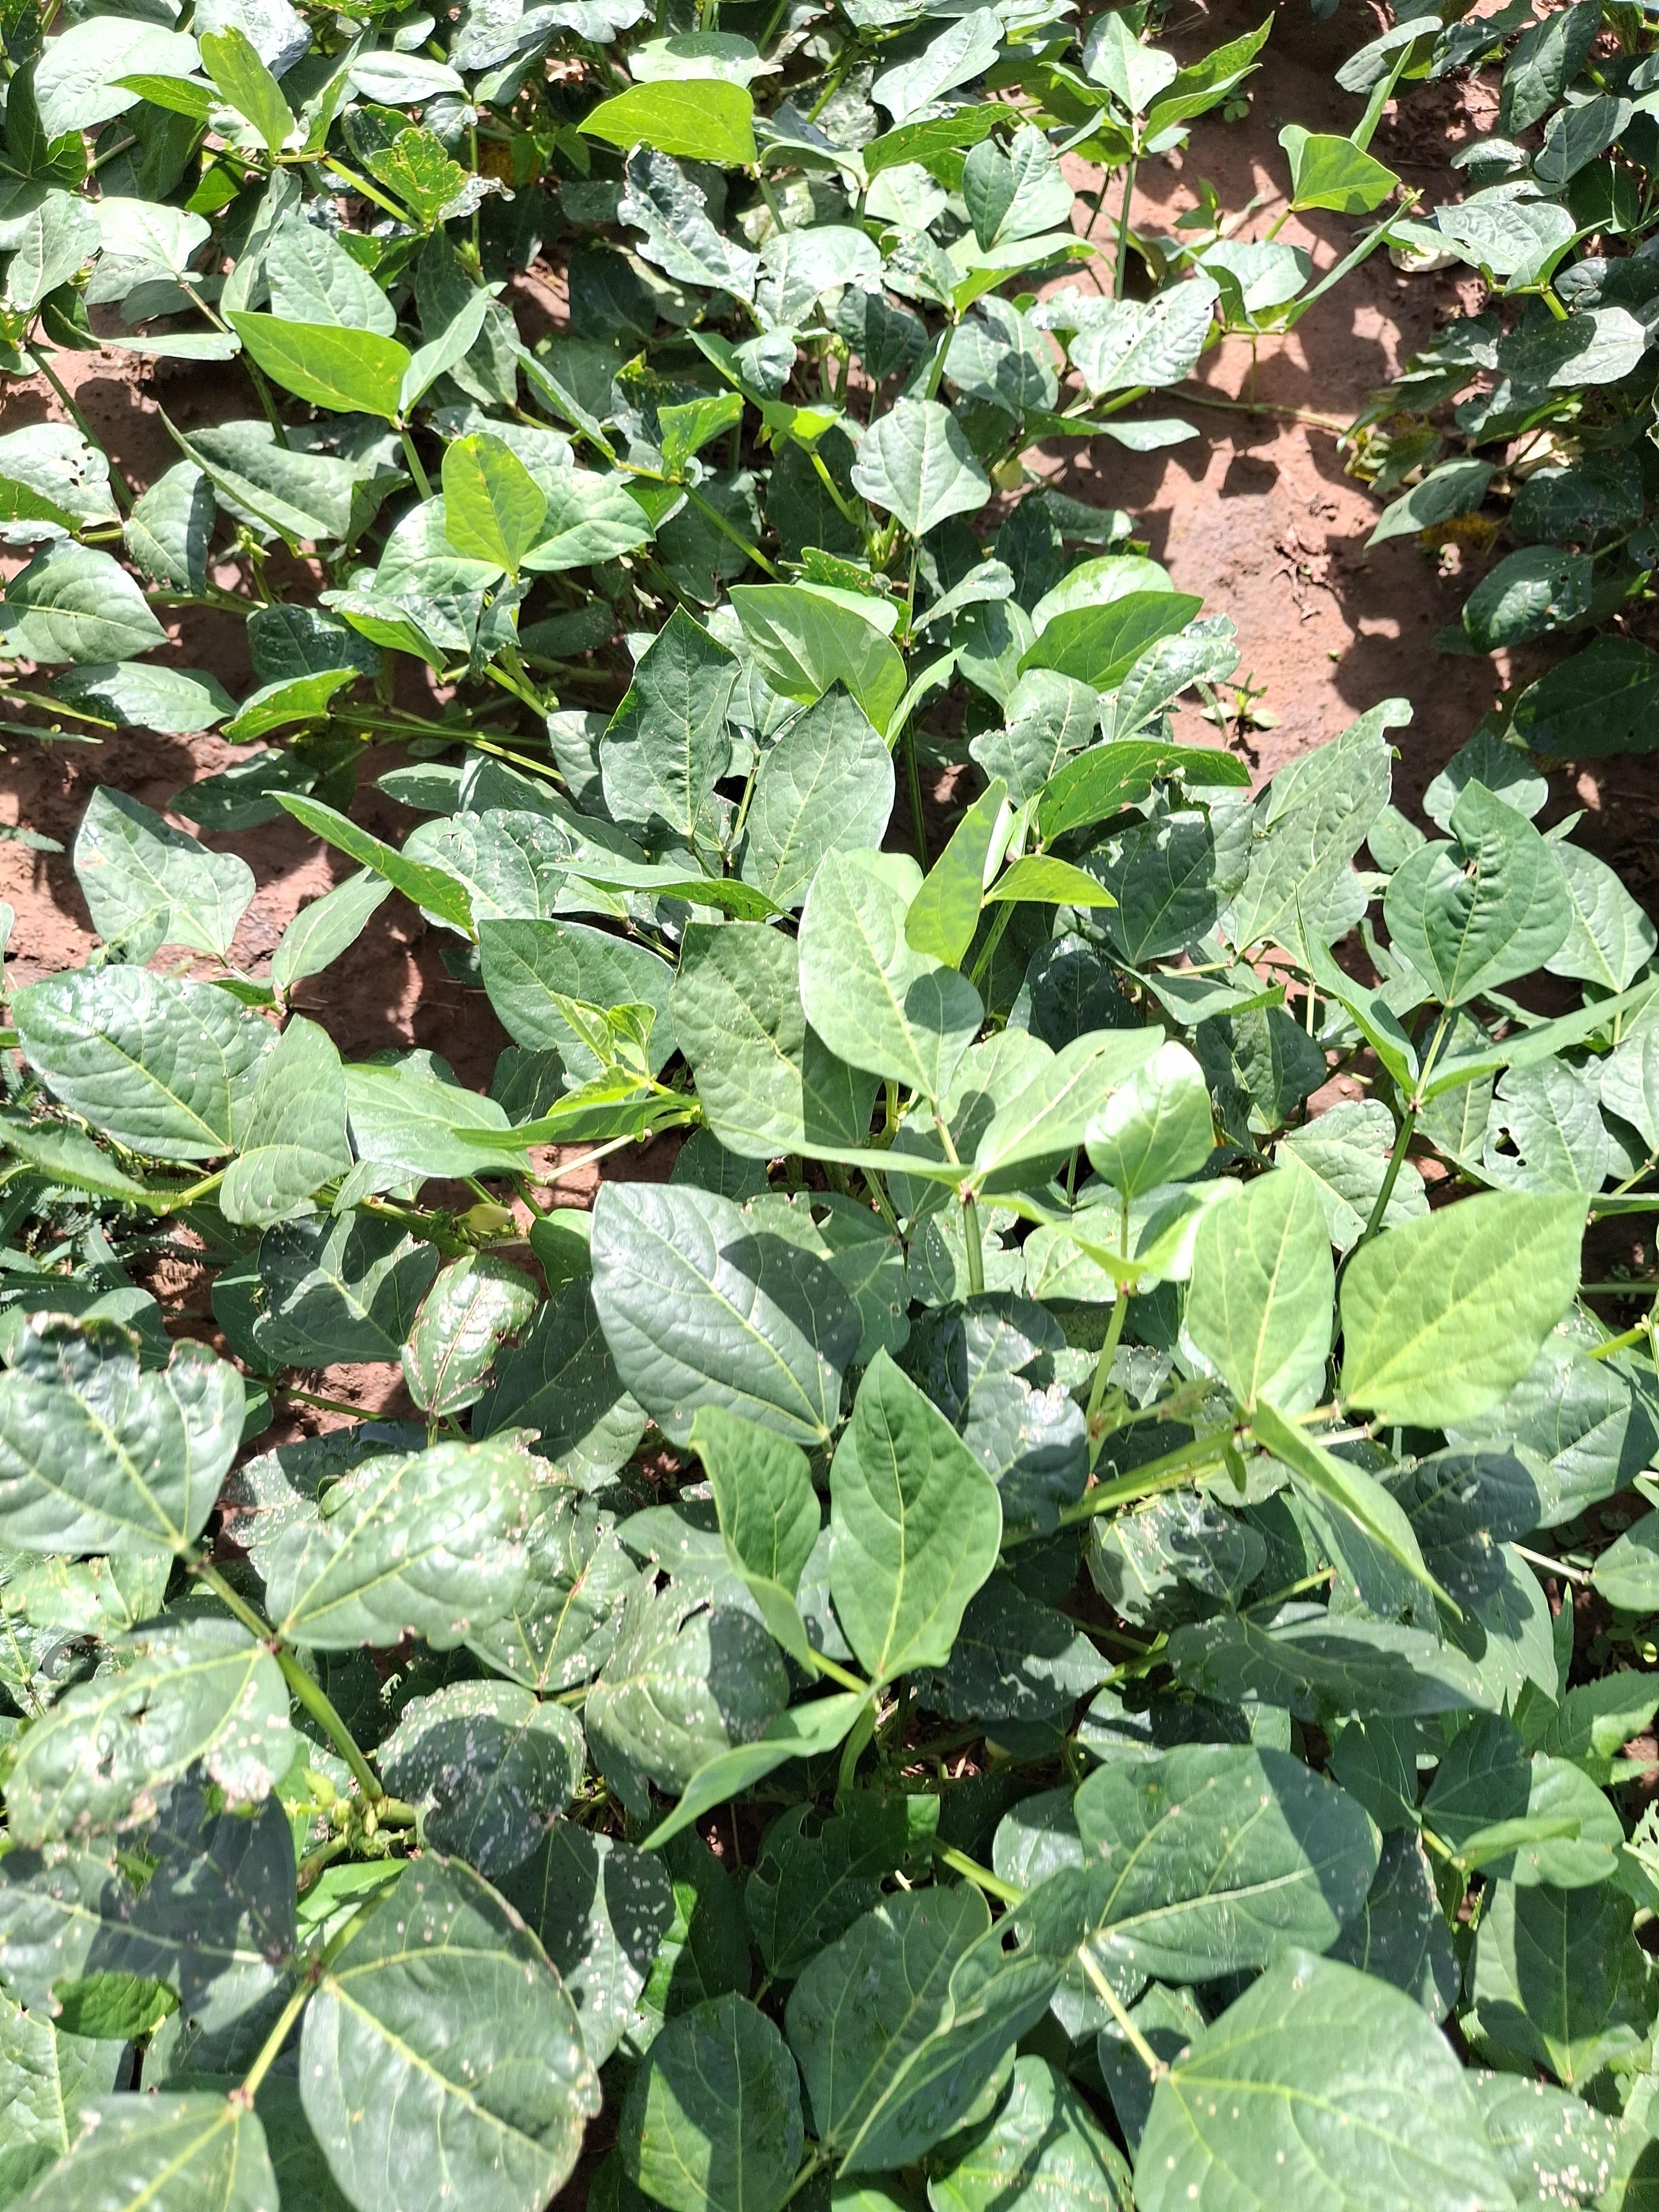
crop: cowpea
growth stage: flowering
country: Nigeria
